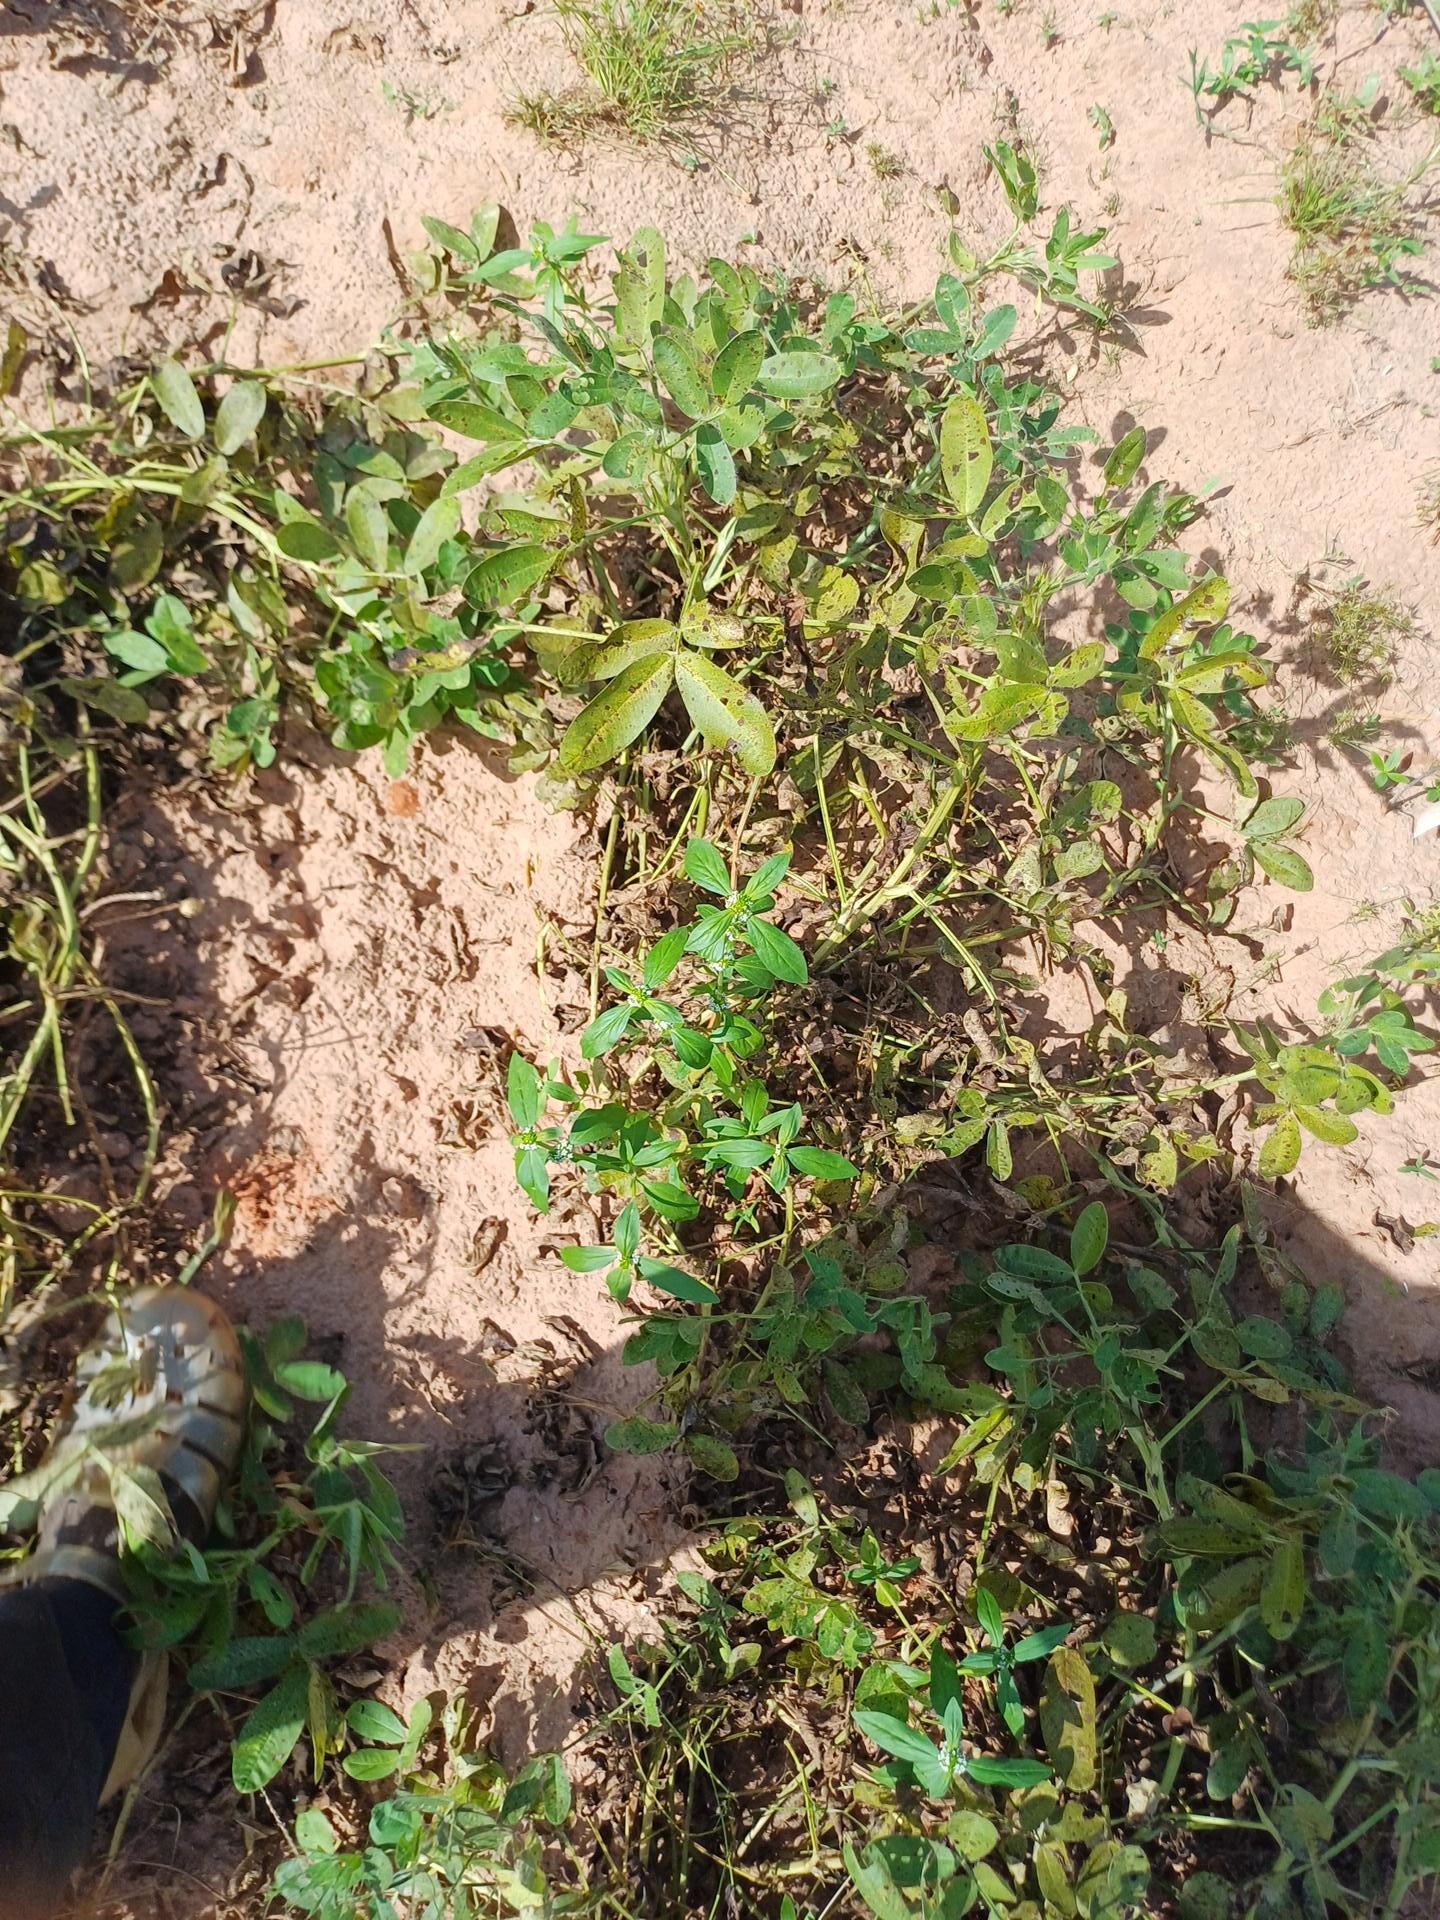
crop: groundnut
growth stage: flowering
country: Senegal
